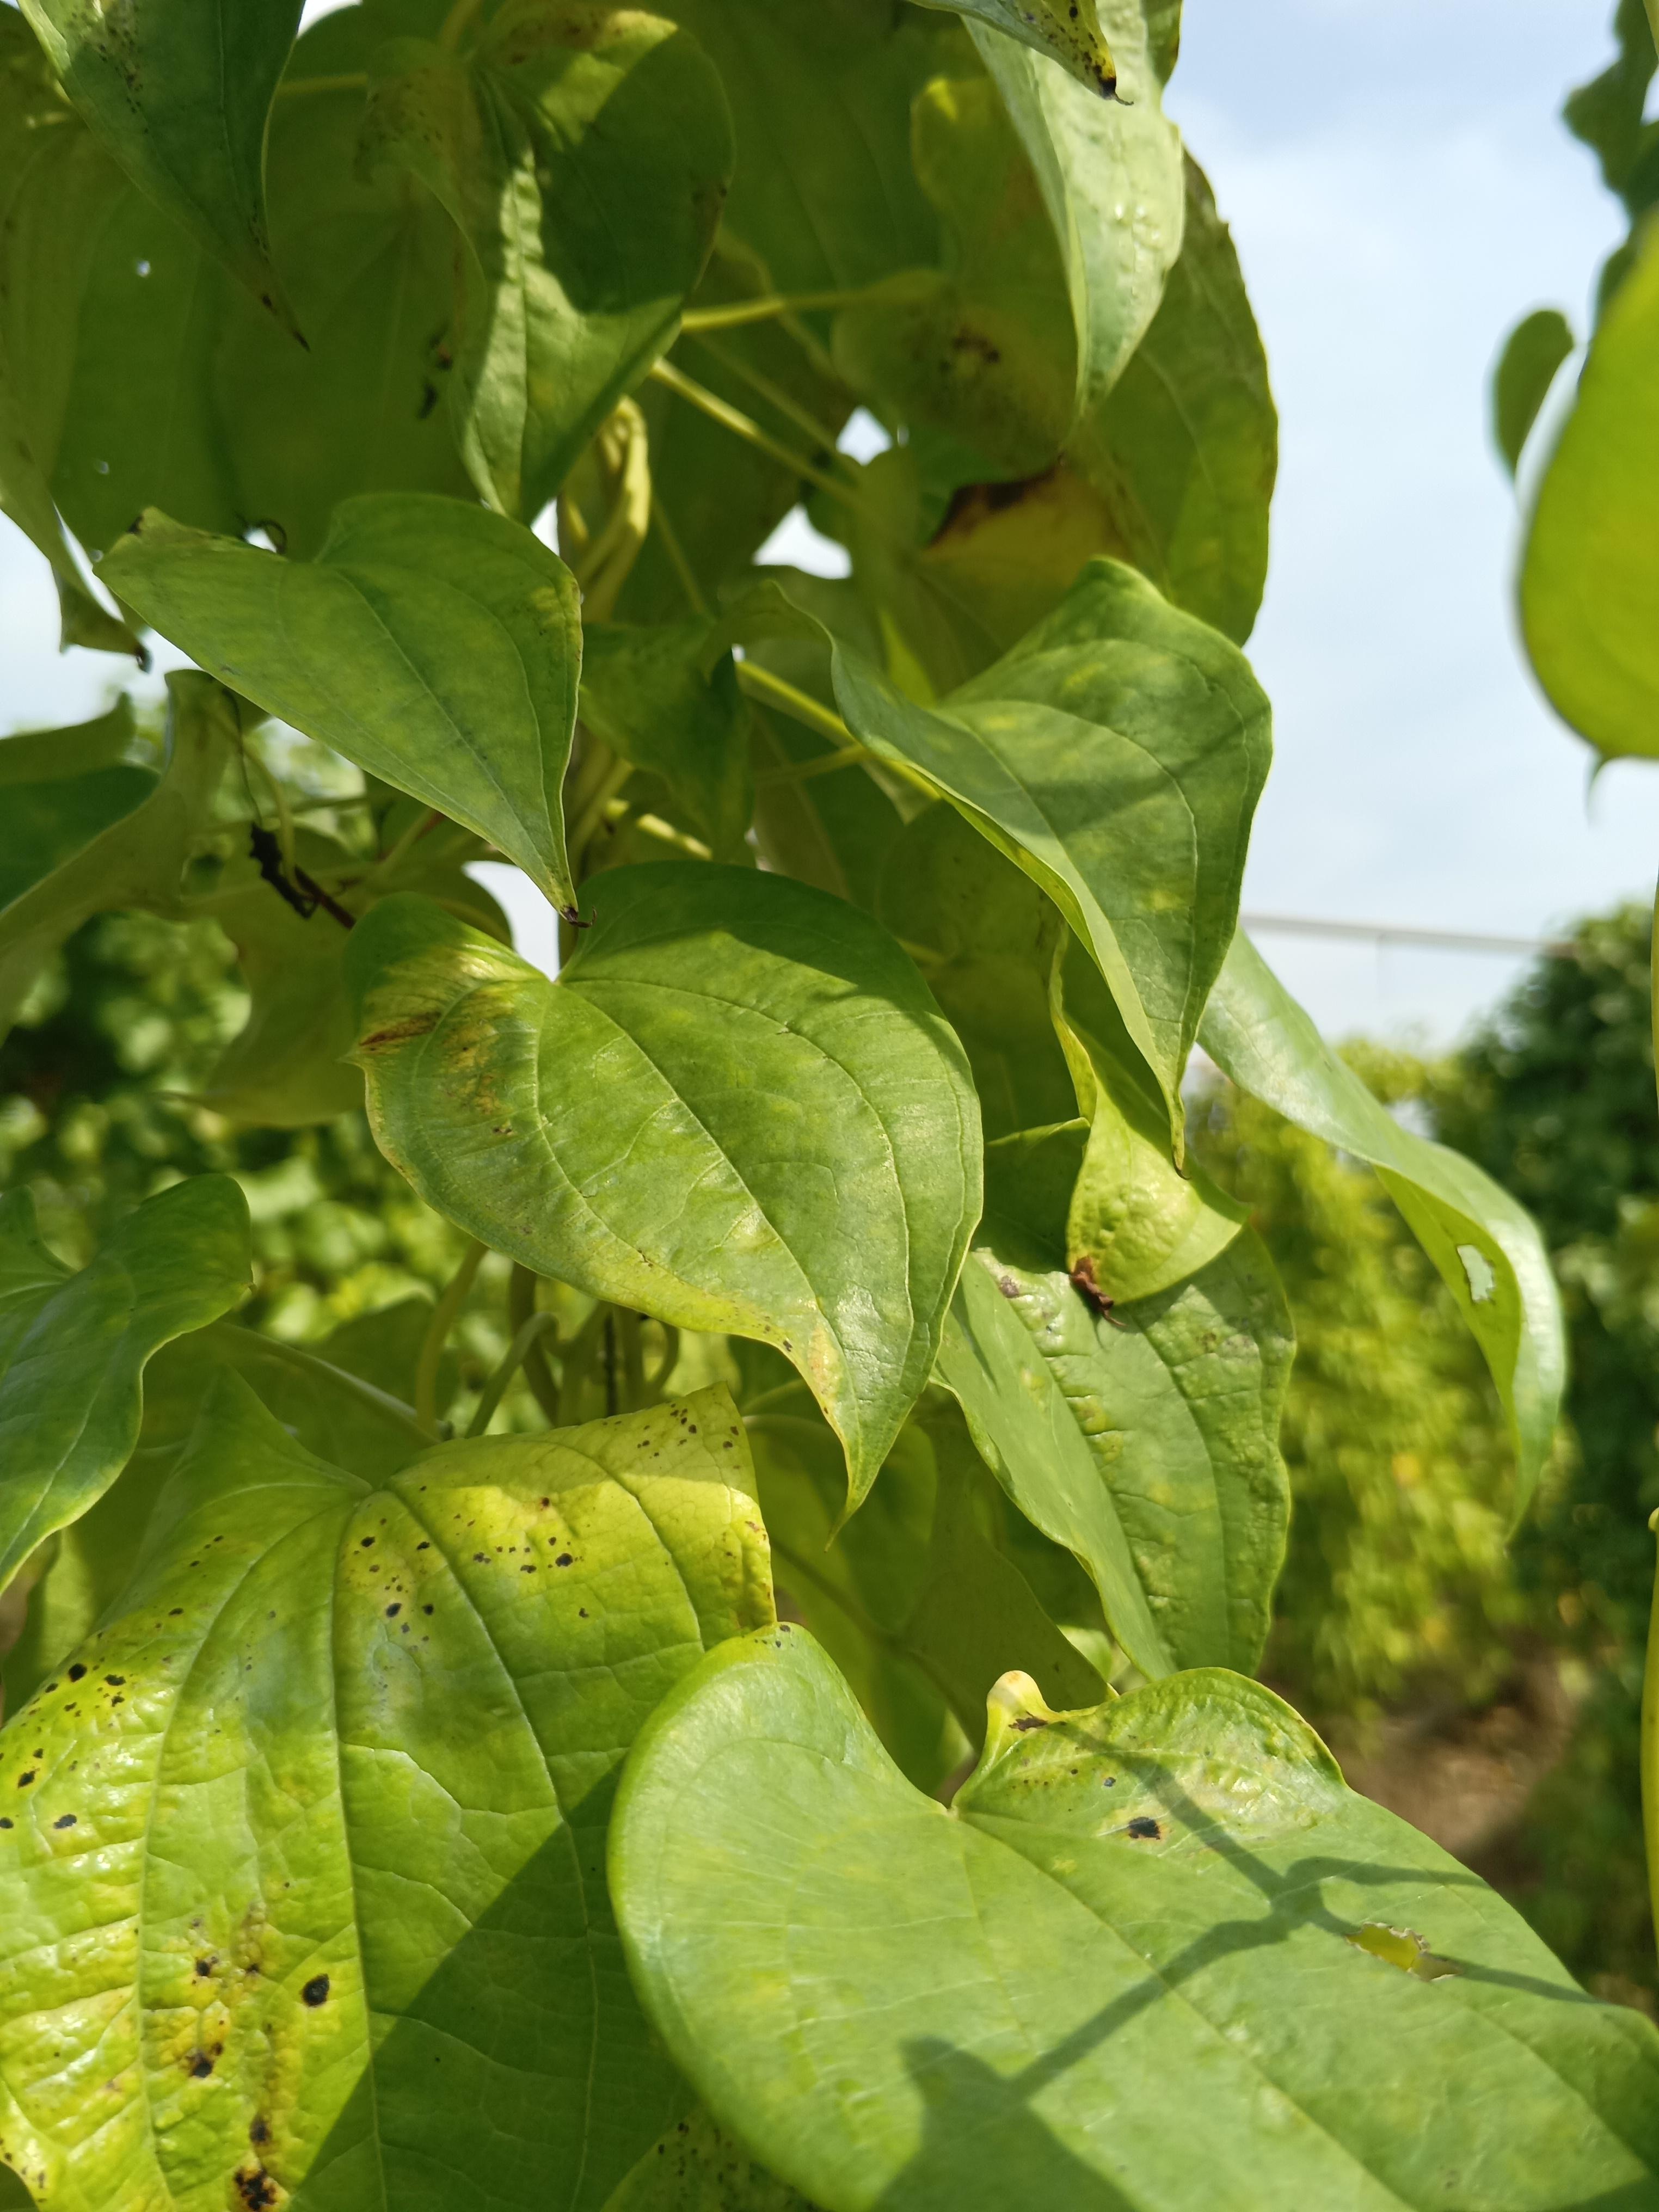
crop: yam
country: Nigeria
